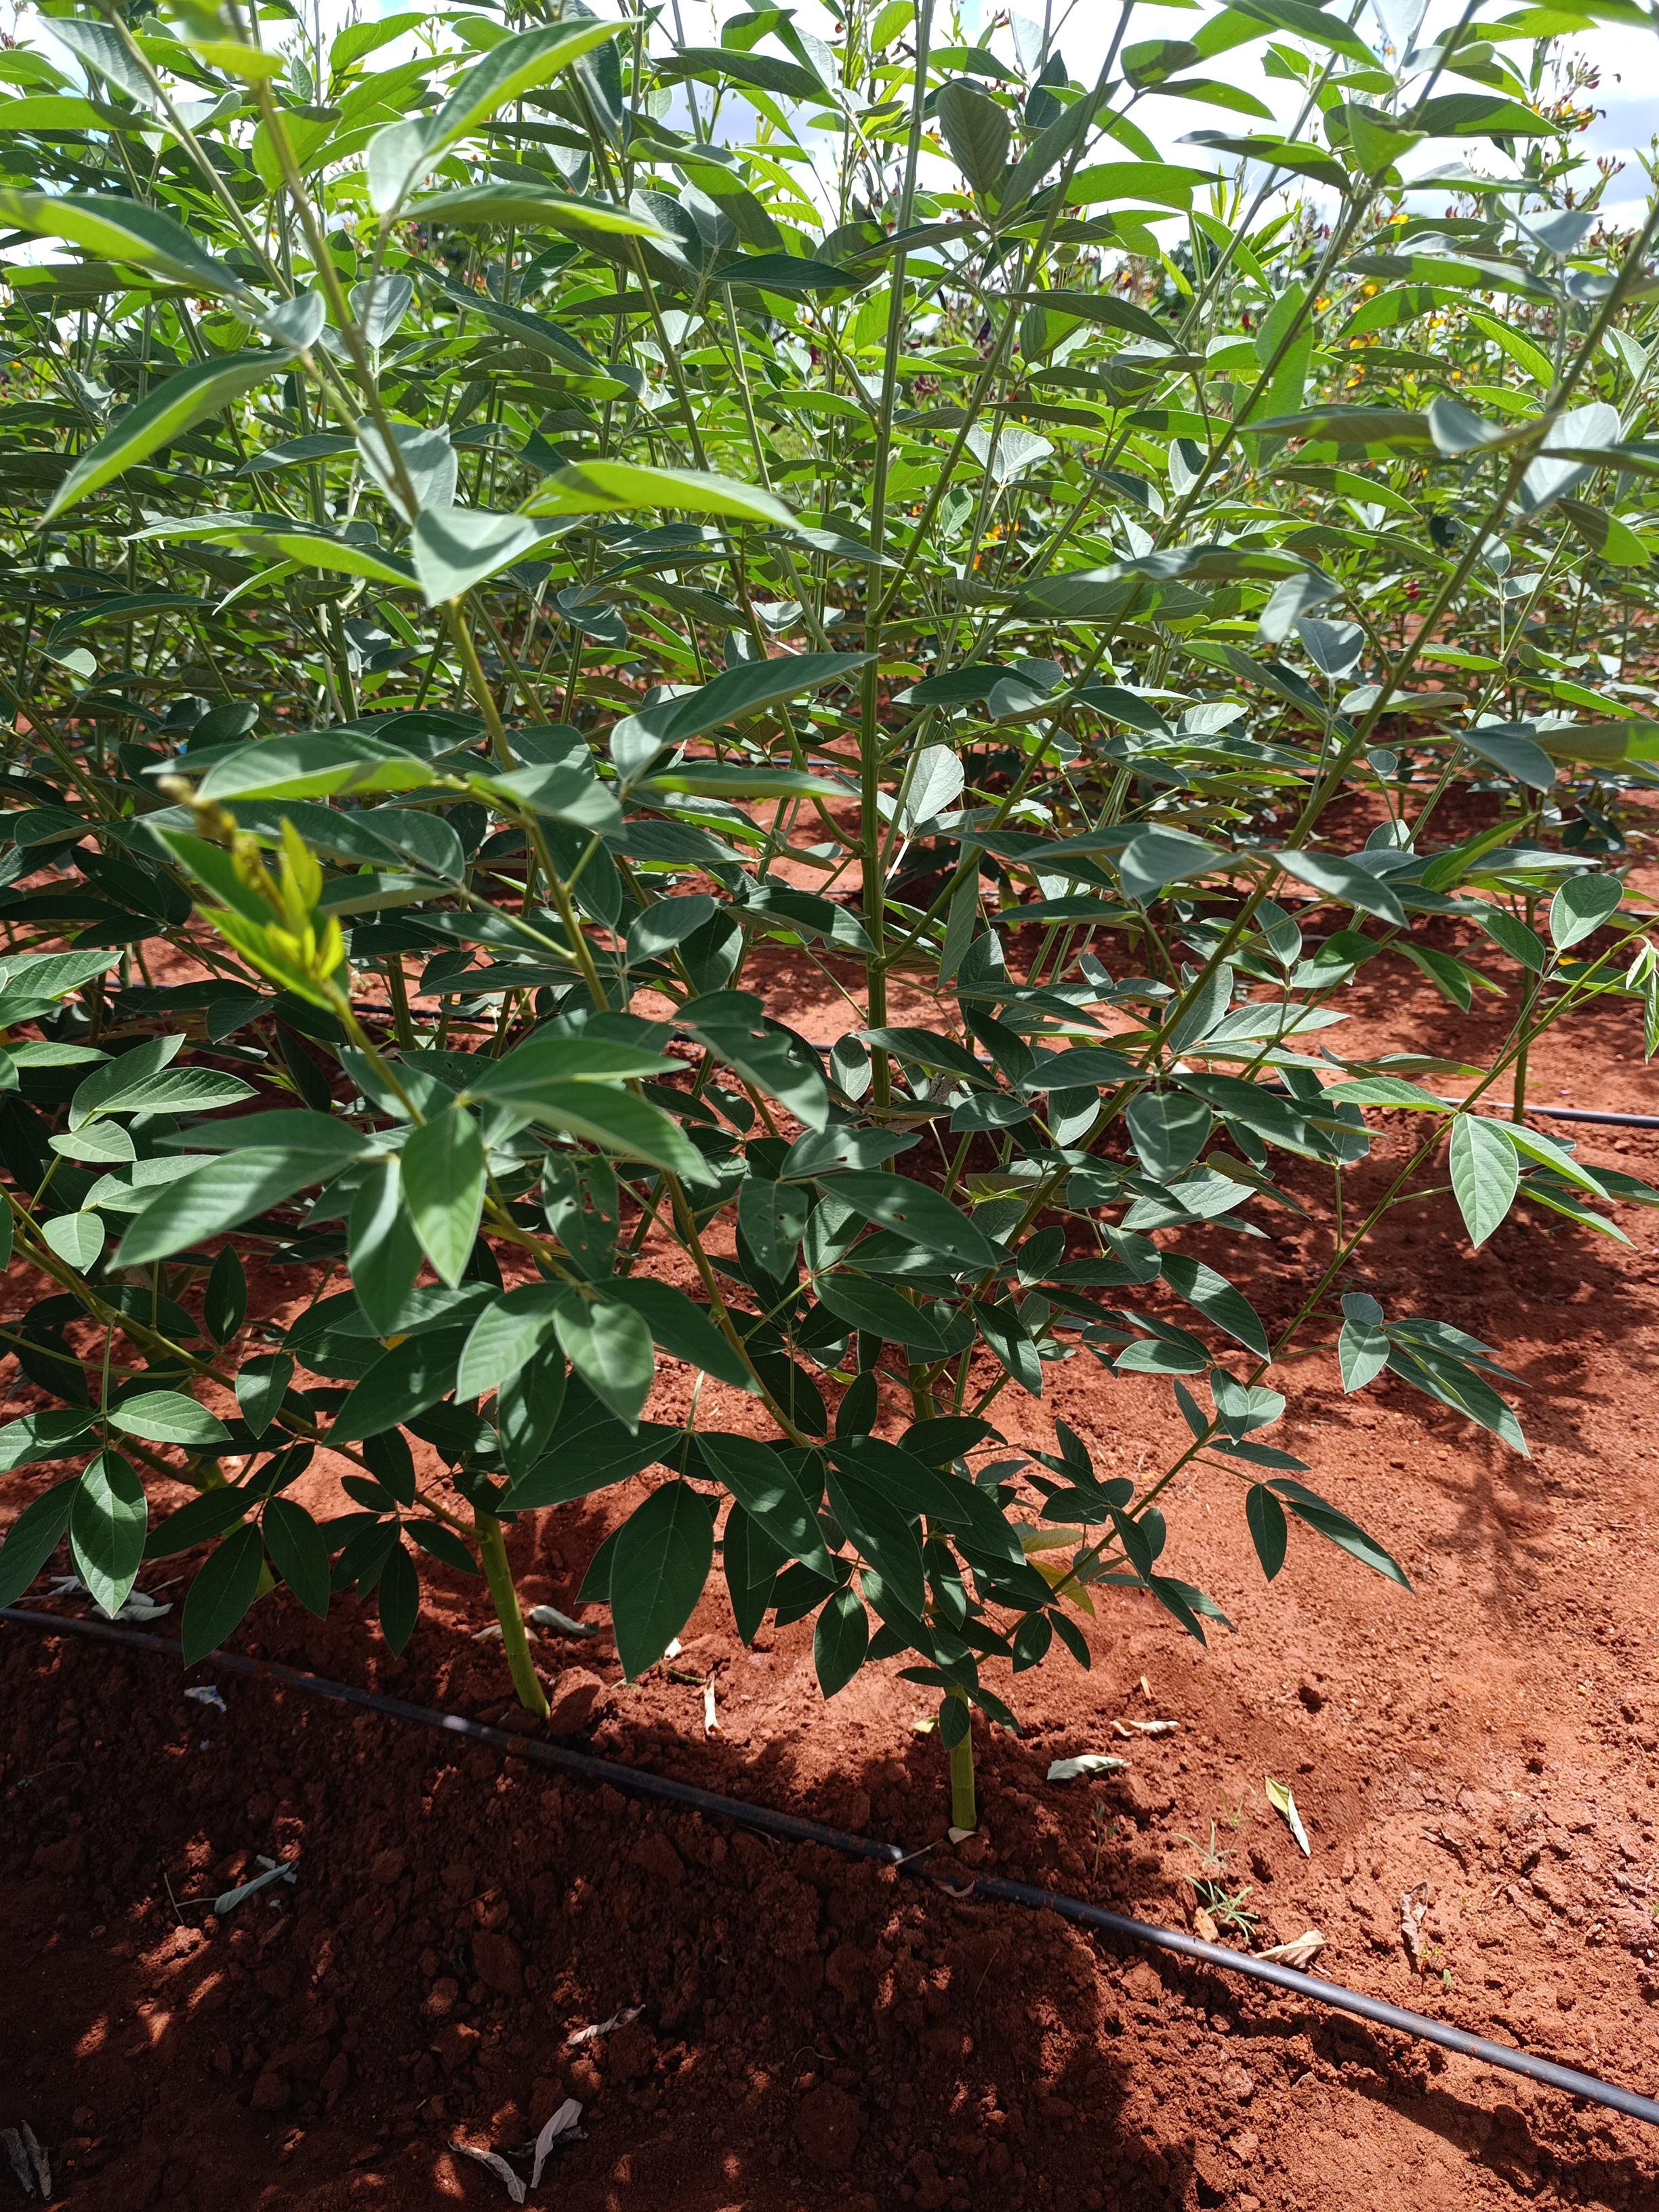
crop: pigeonpea
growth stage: flowering
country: Kenya
